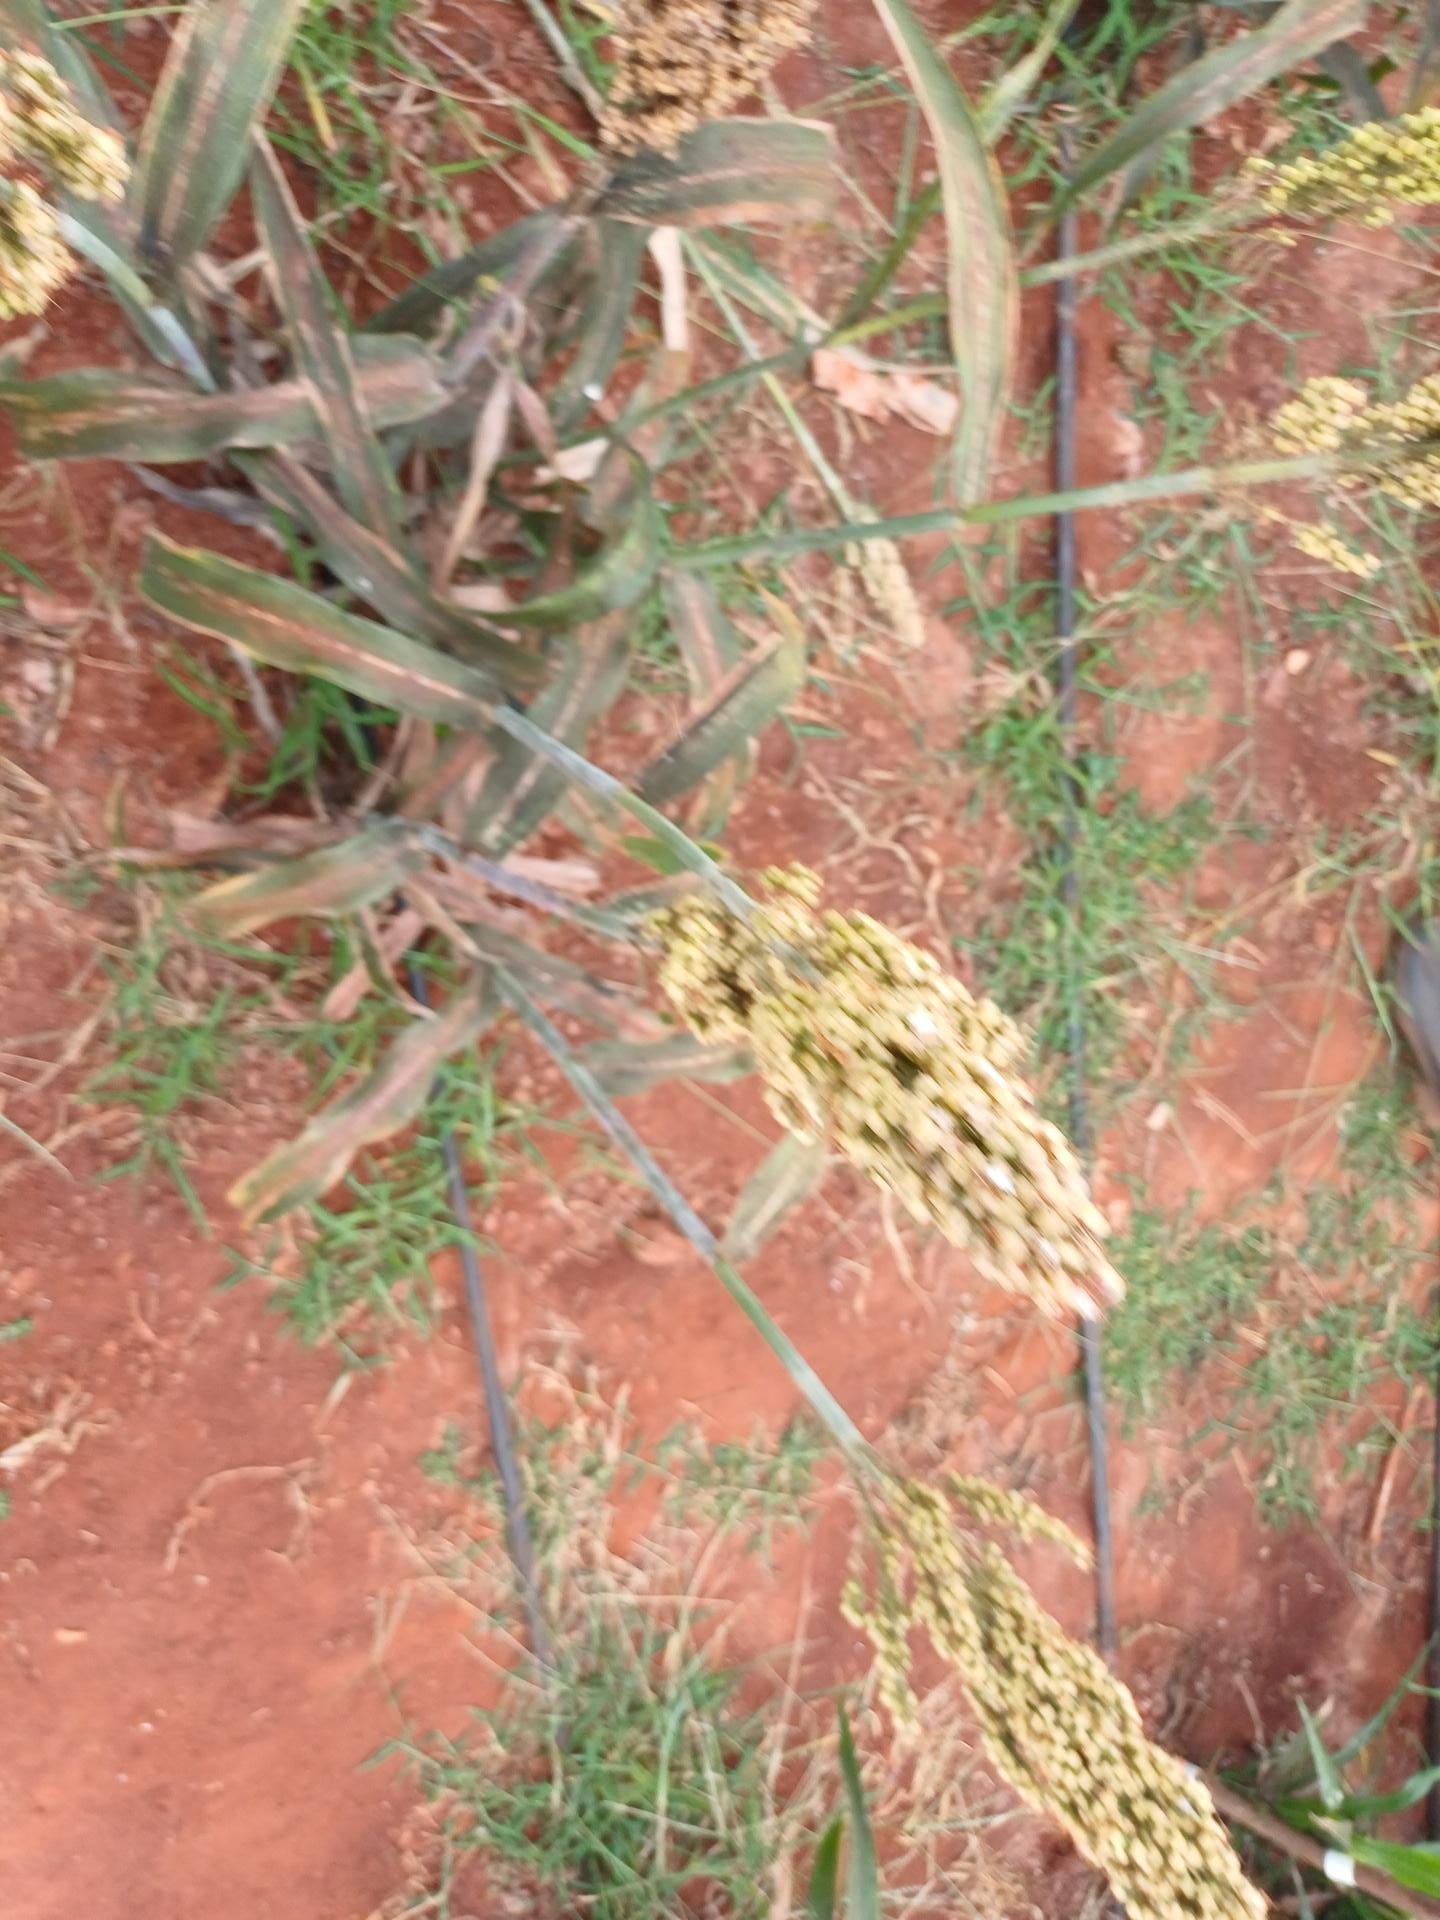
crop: sorghum
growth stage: maturity
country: Kenya
